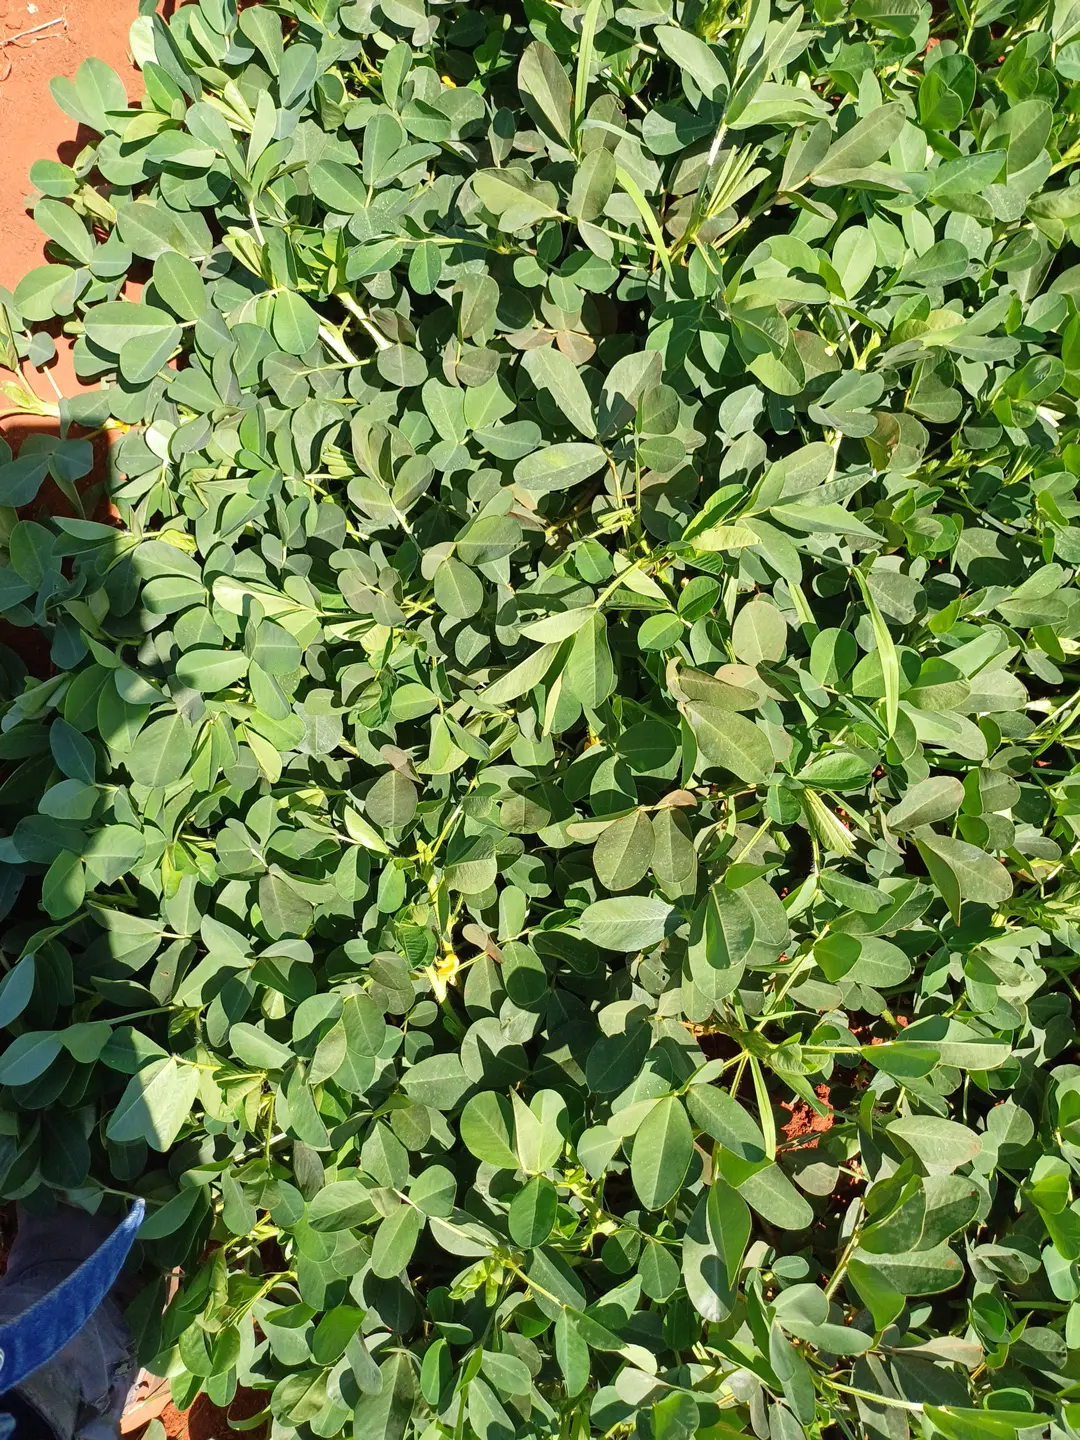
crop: groundnut
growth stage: flowering
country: Kenya
